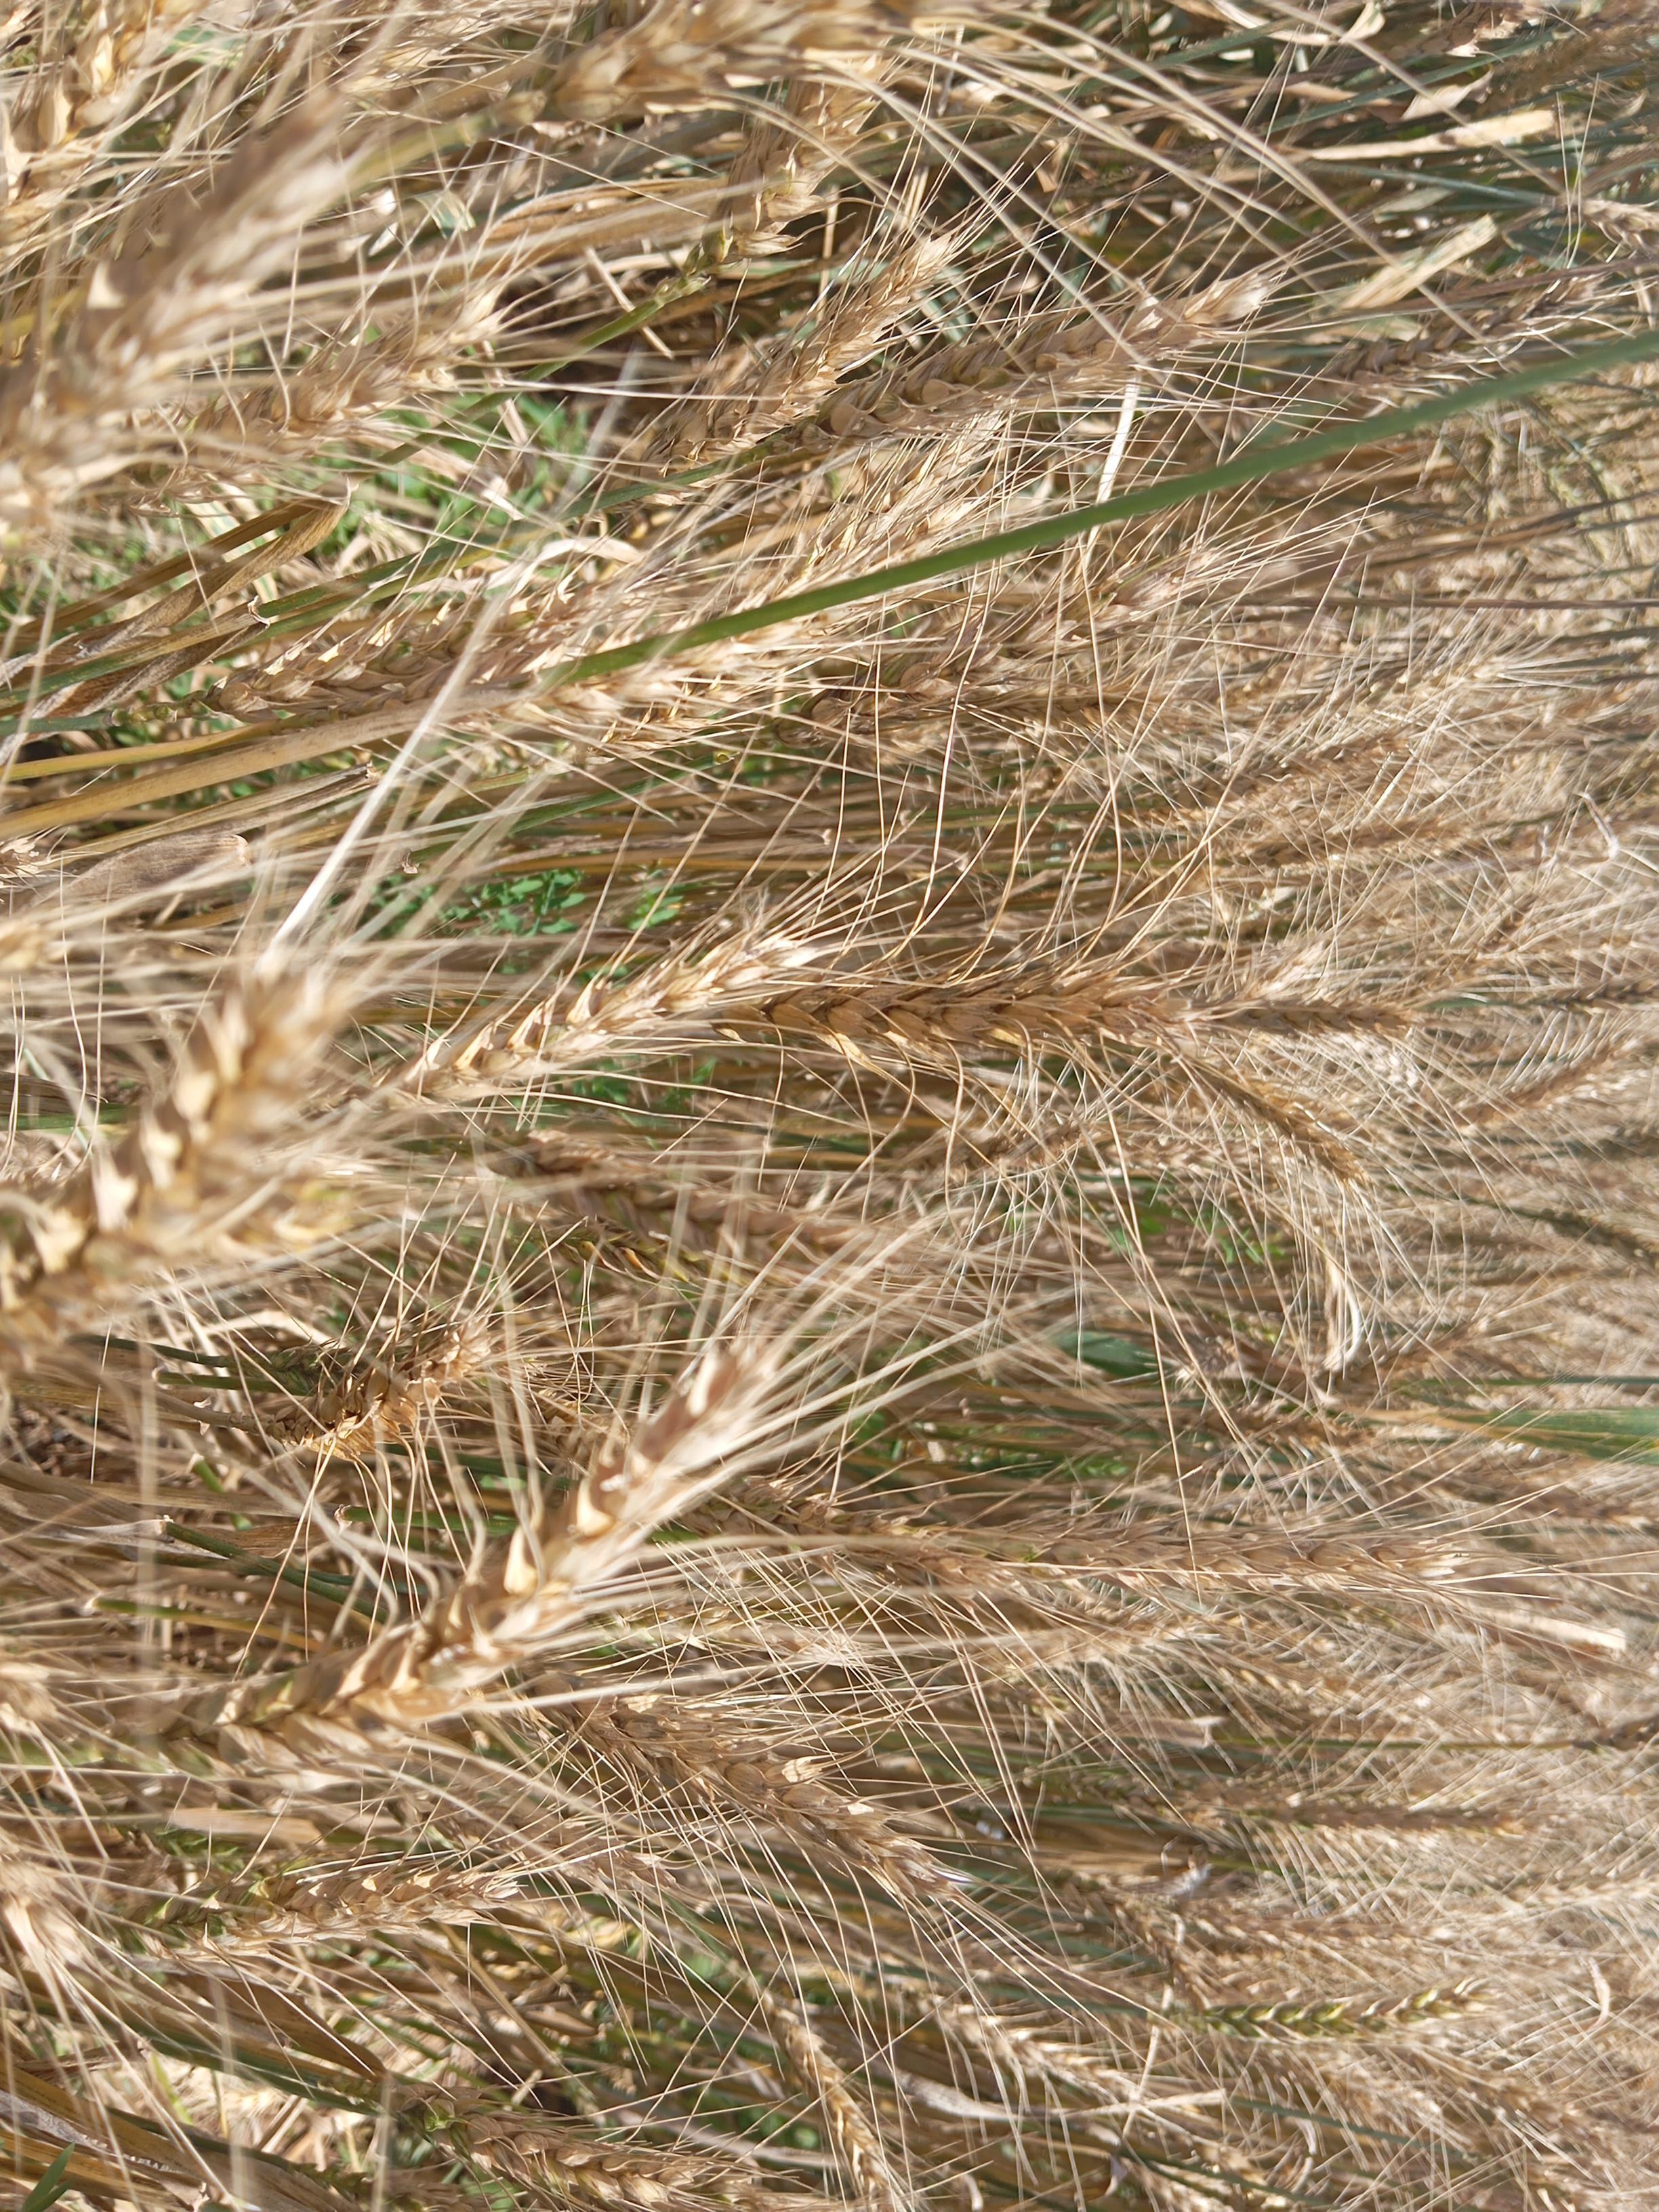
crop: wheat
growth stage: maturity
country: Kenya
